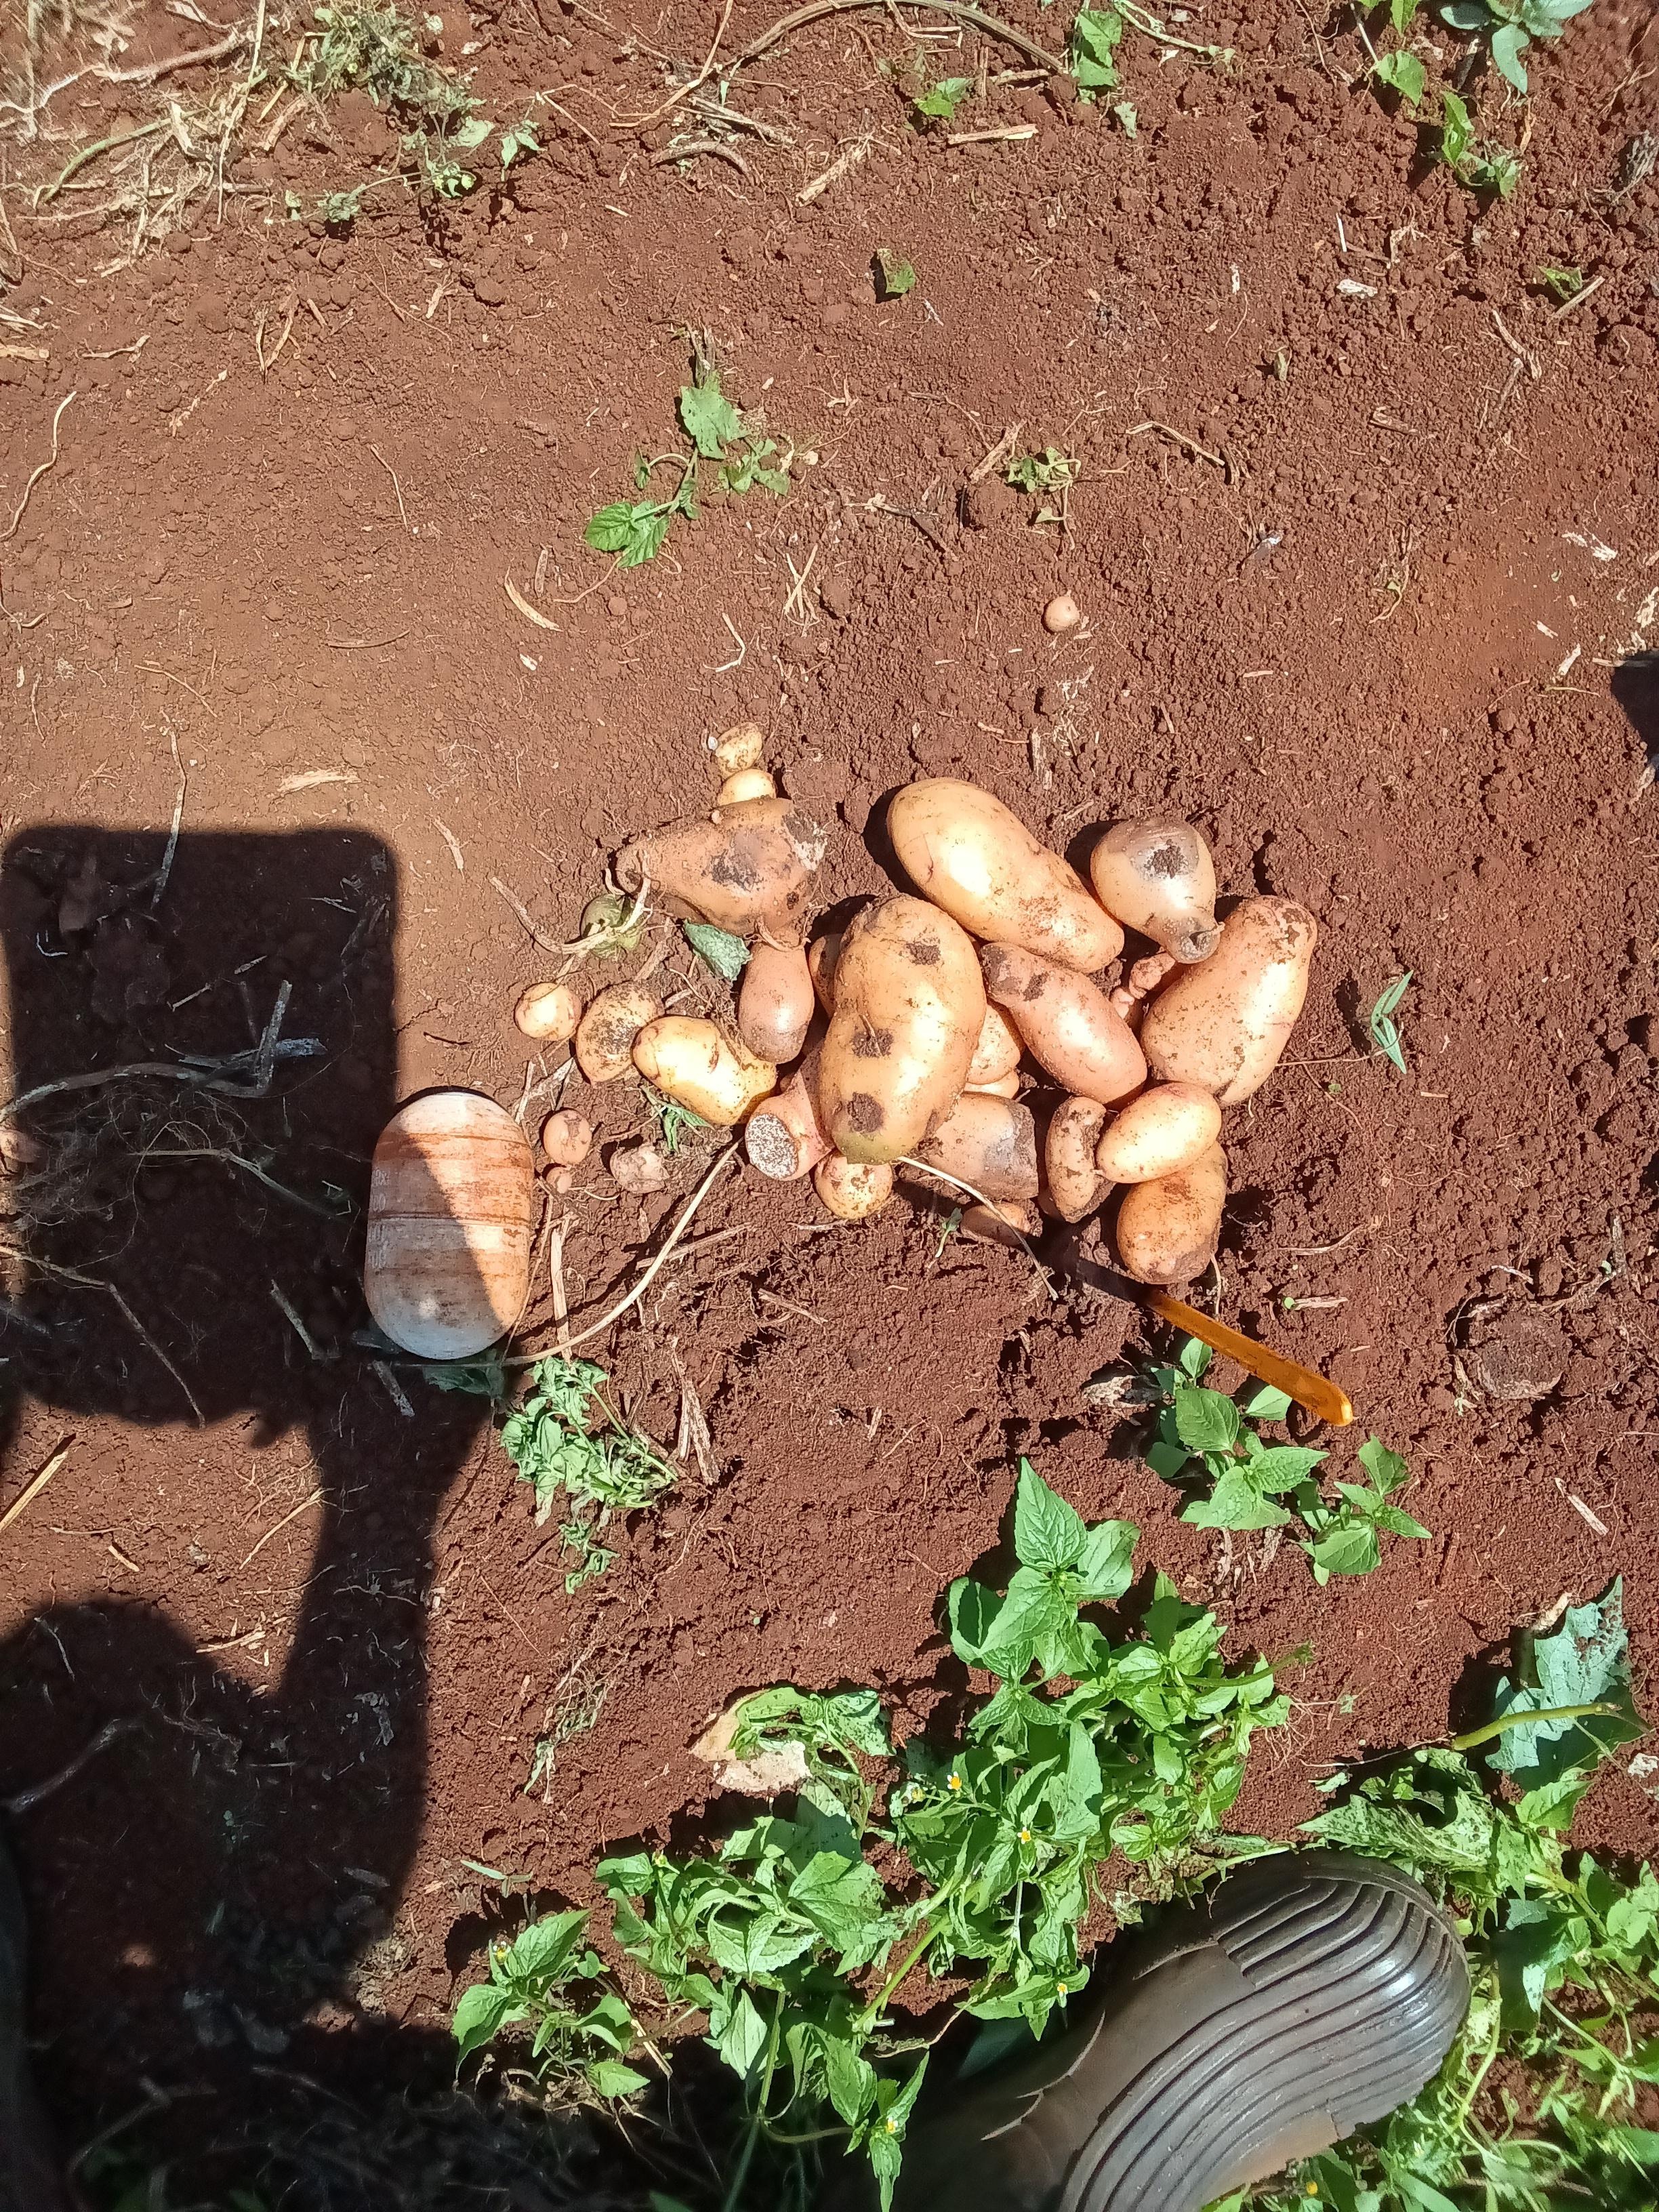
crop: potato
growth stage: harvest
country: Kenya
